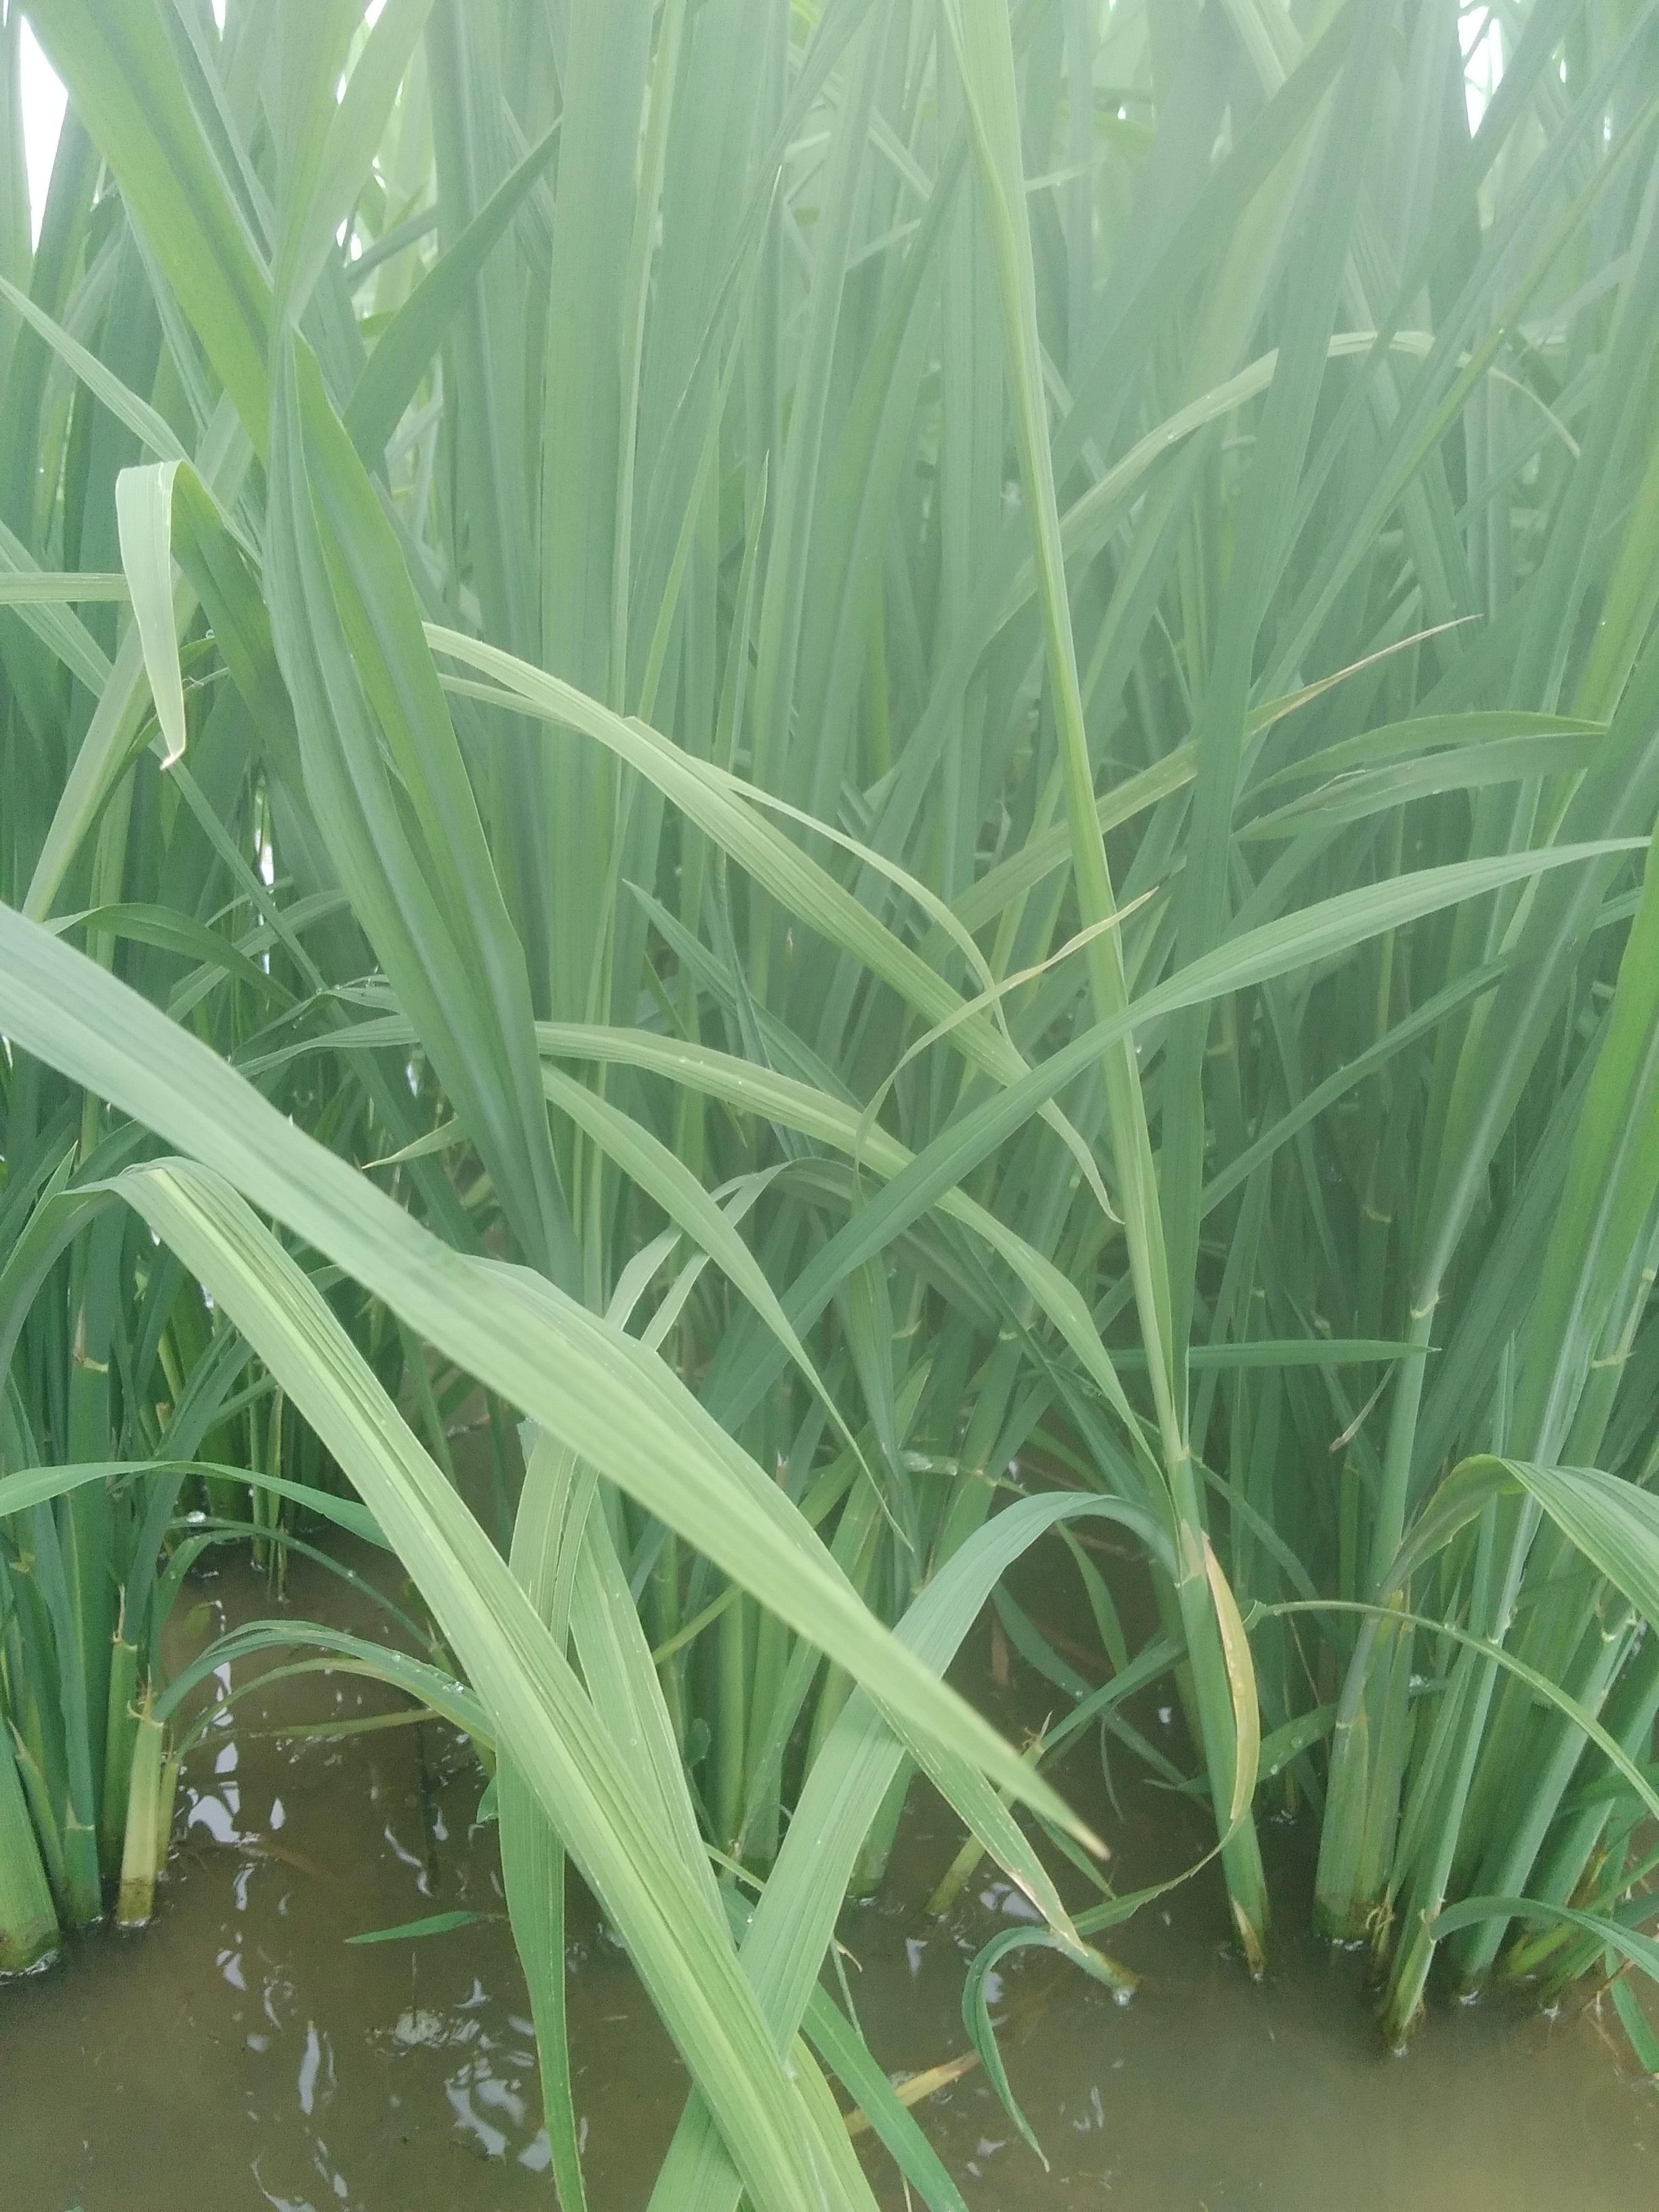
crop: rice
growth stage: elongation stem
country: Nigeria
